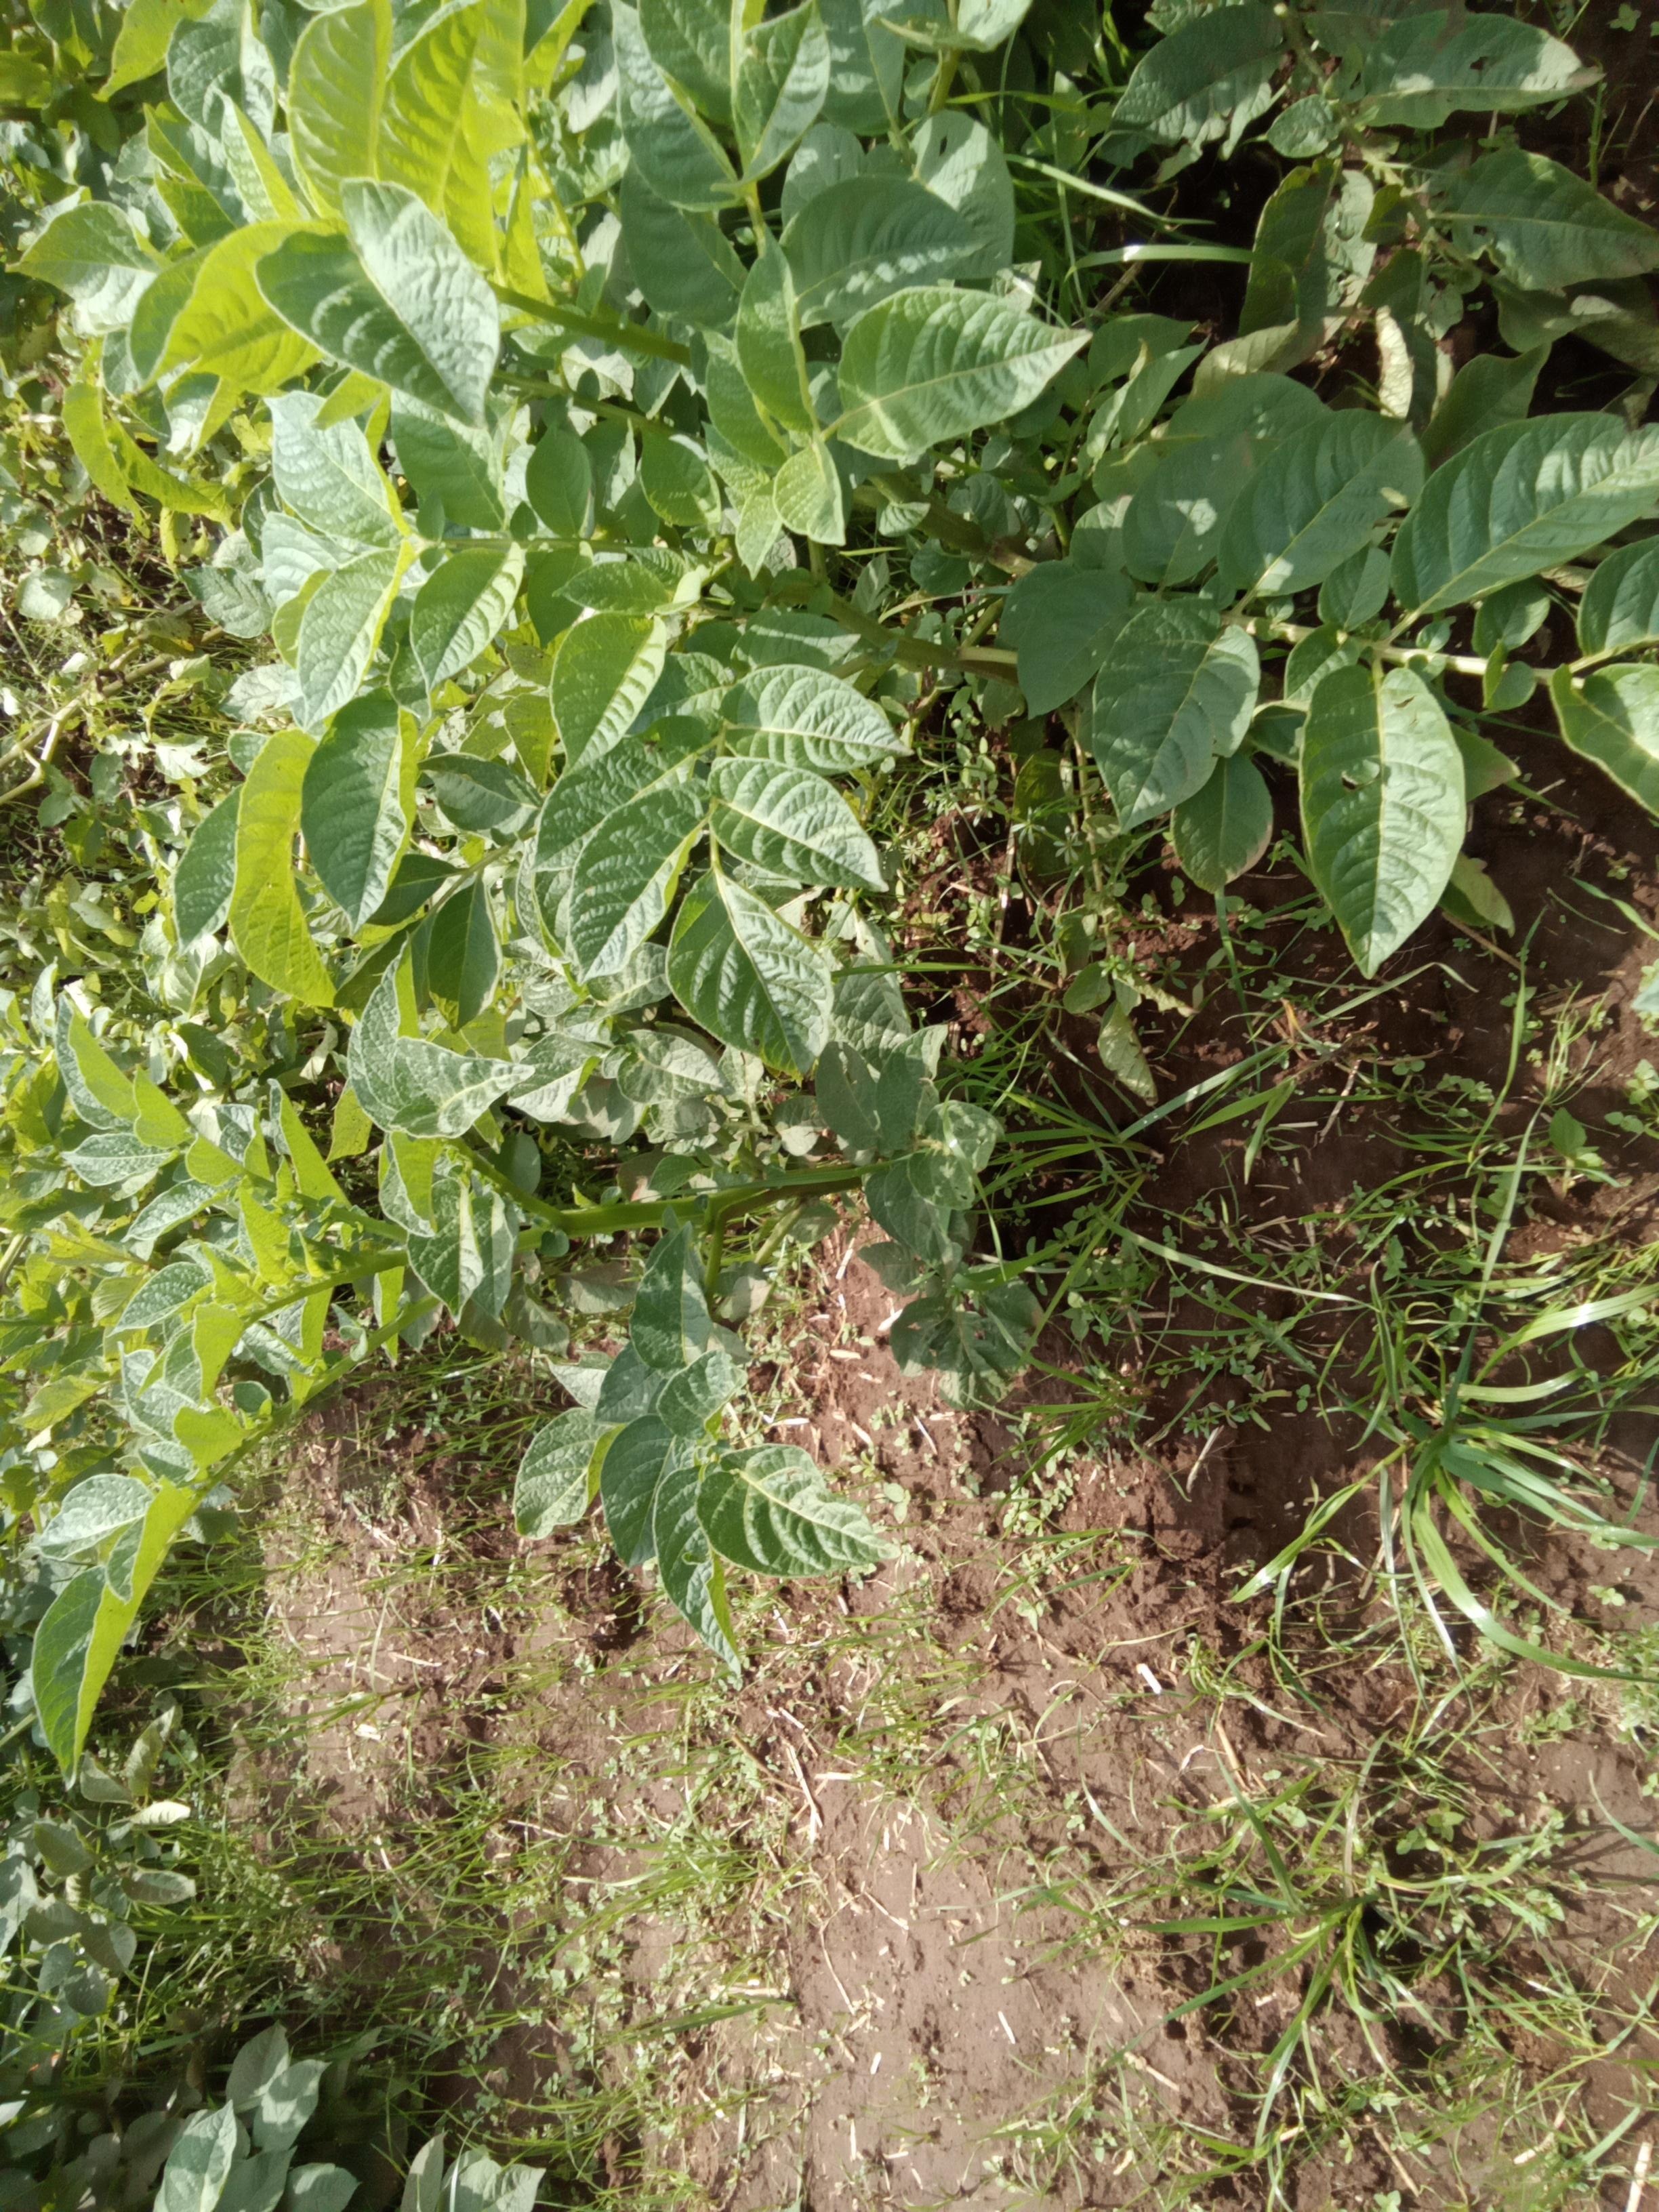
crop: potato
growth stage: vegetative
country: Kenya
